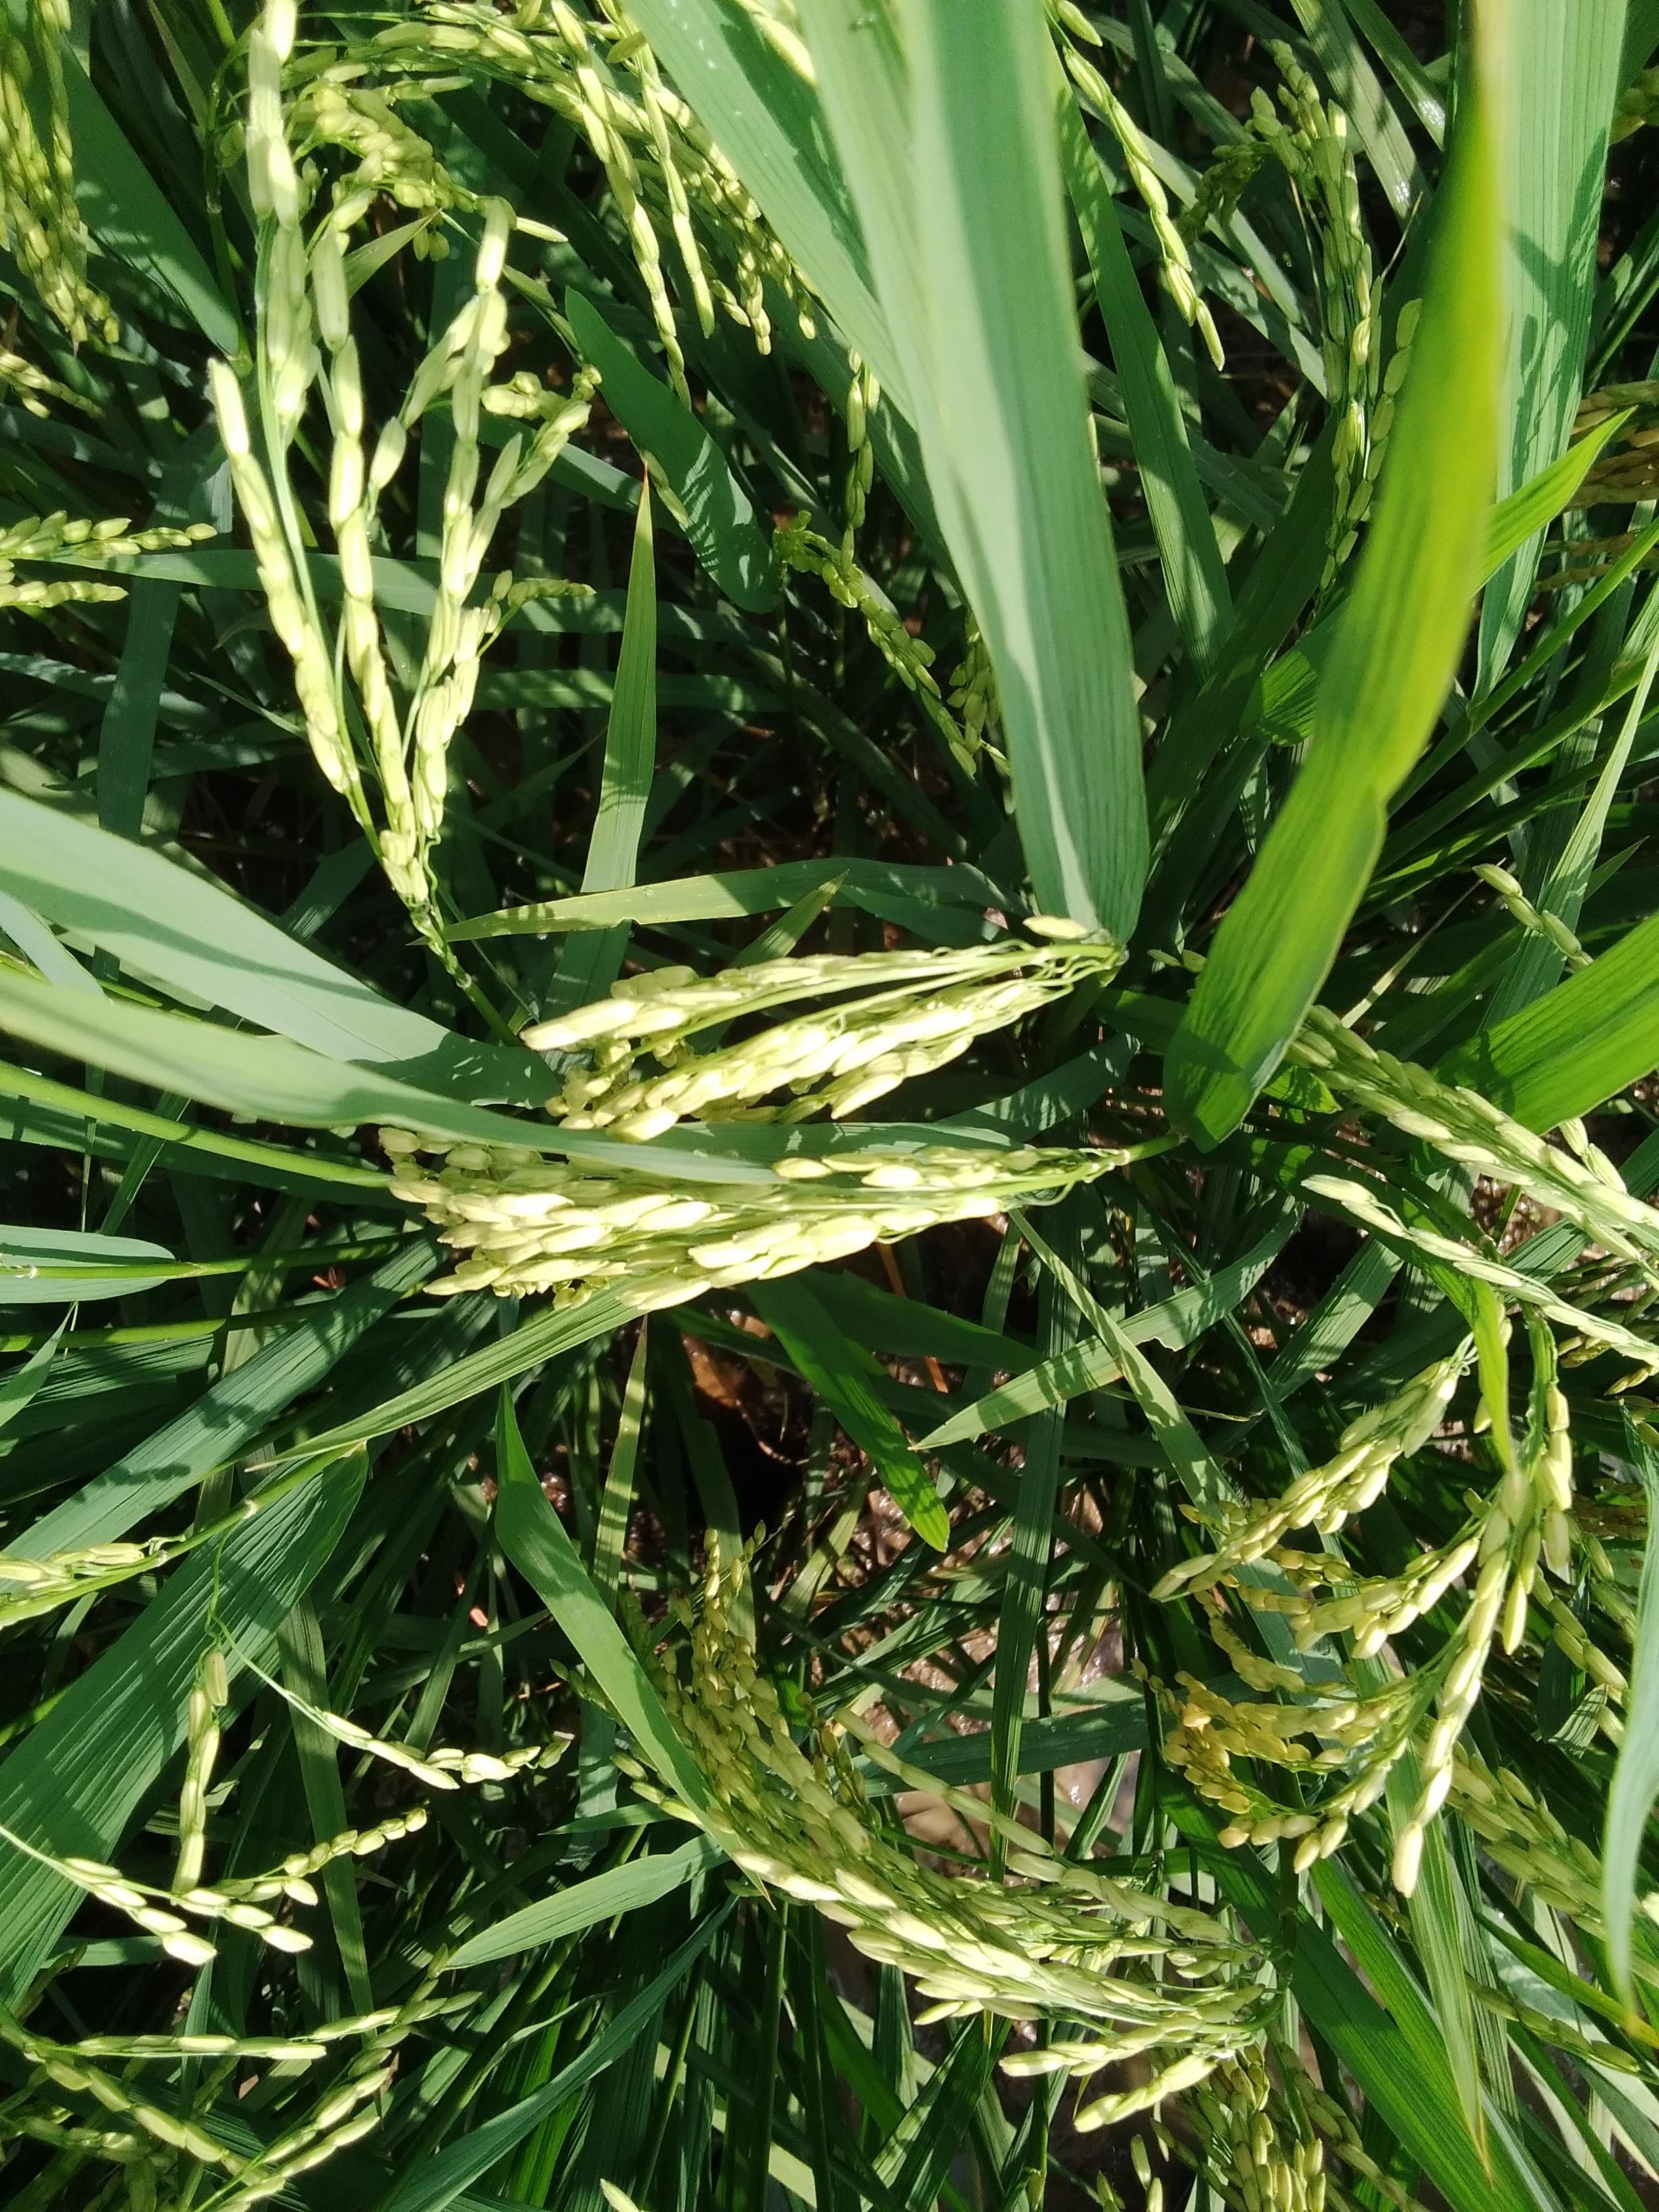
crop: rice
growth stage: ripening
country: Nigeria
